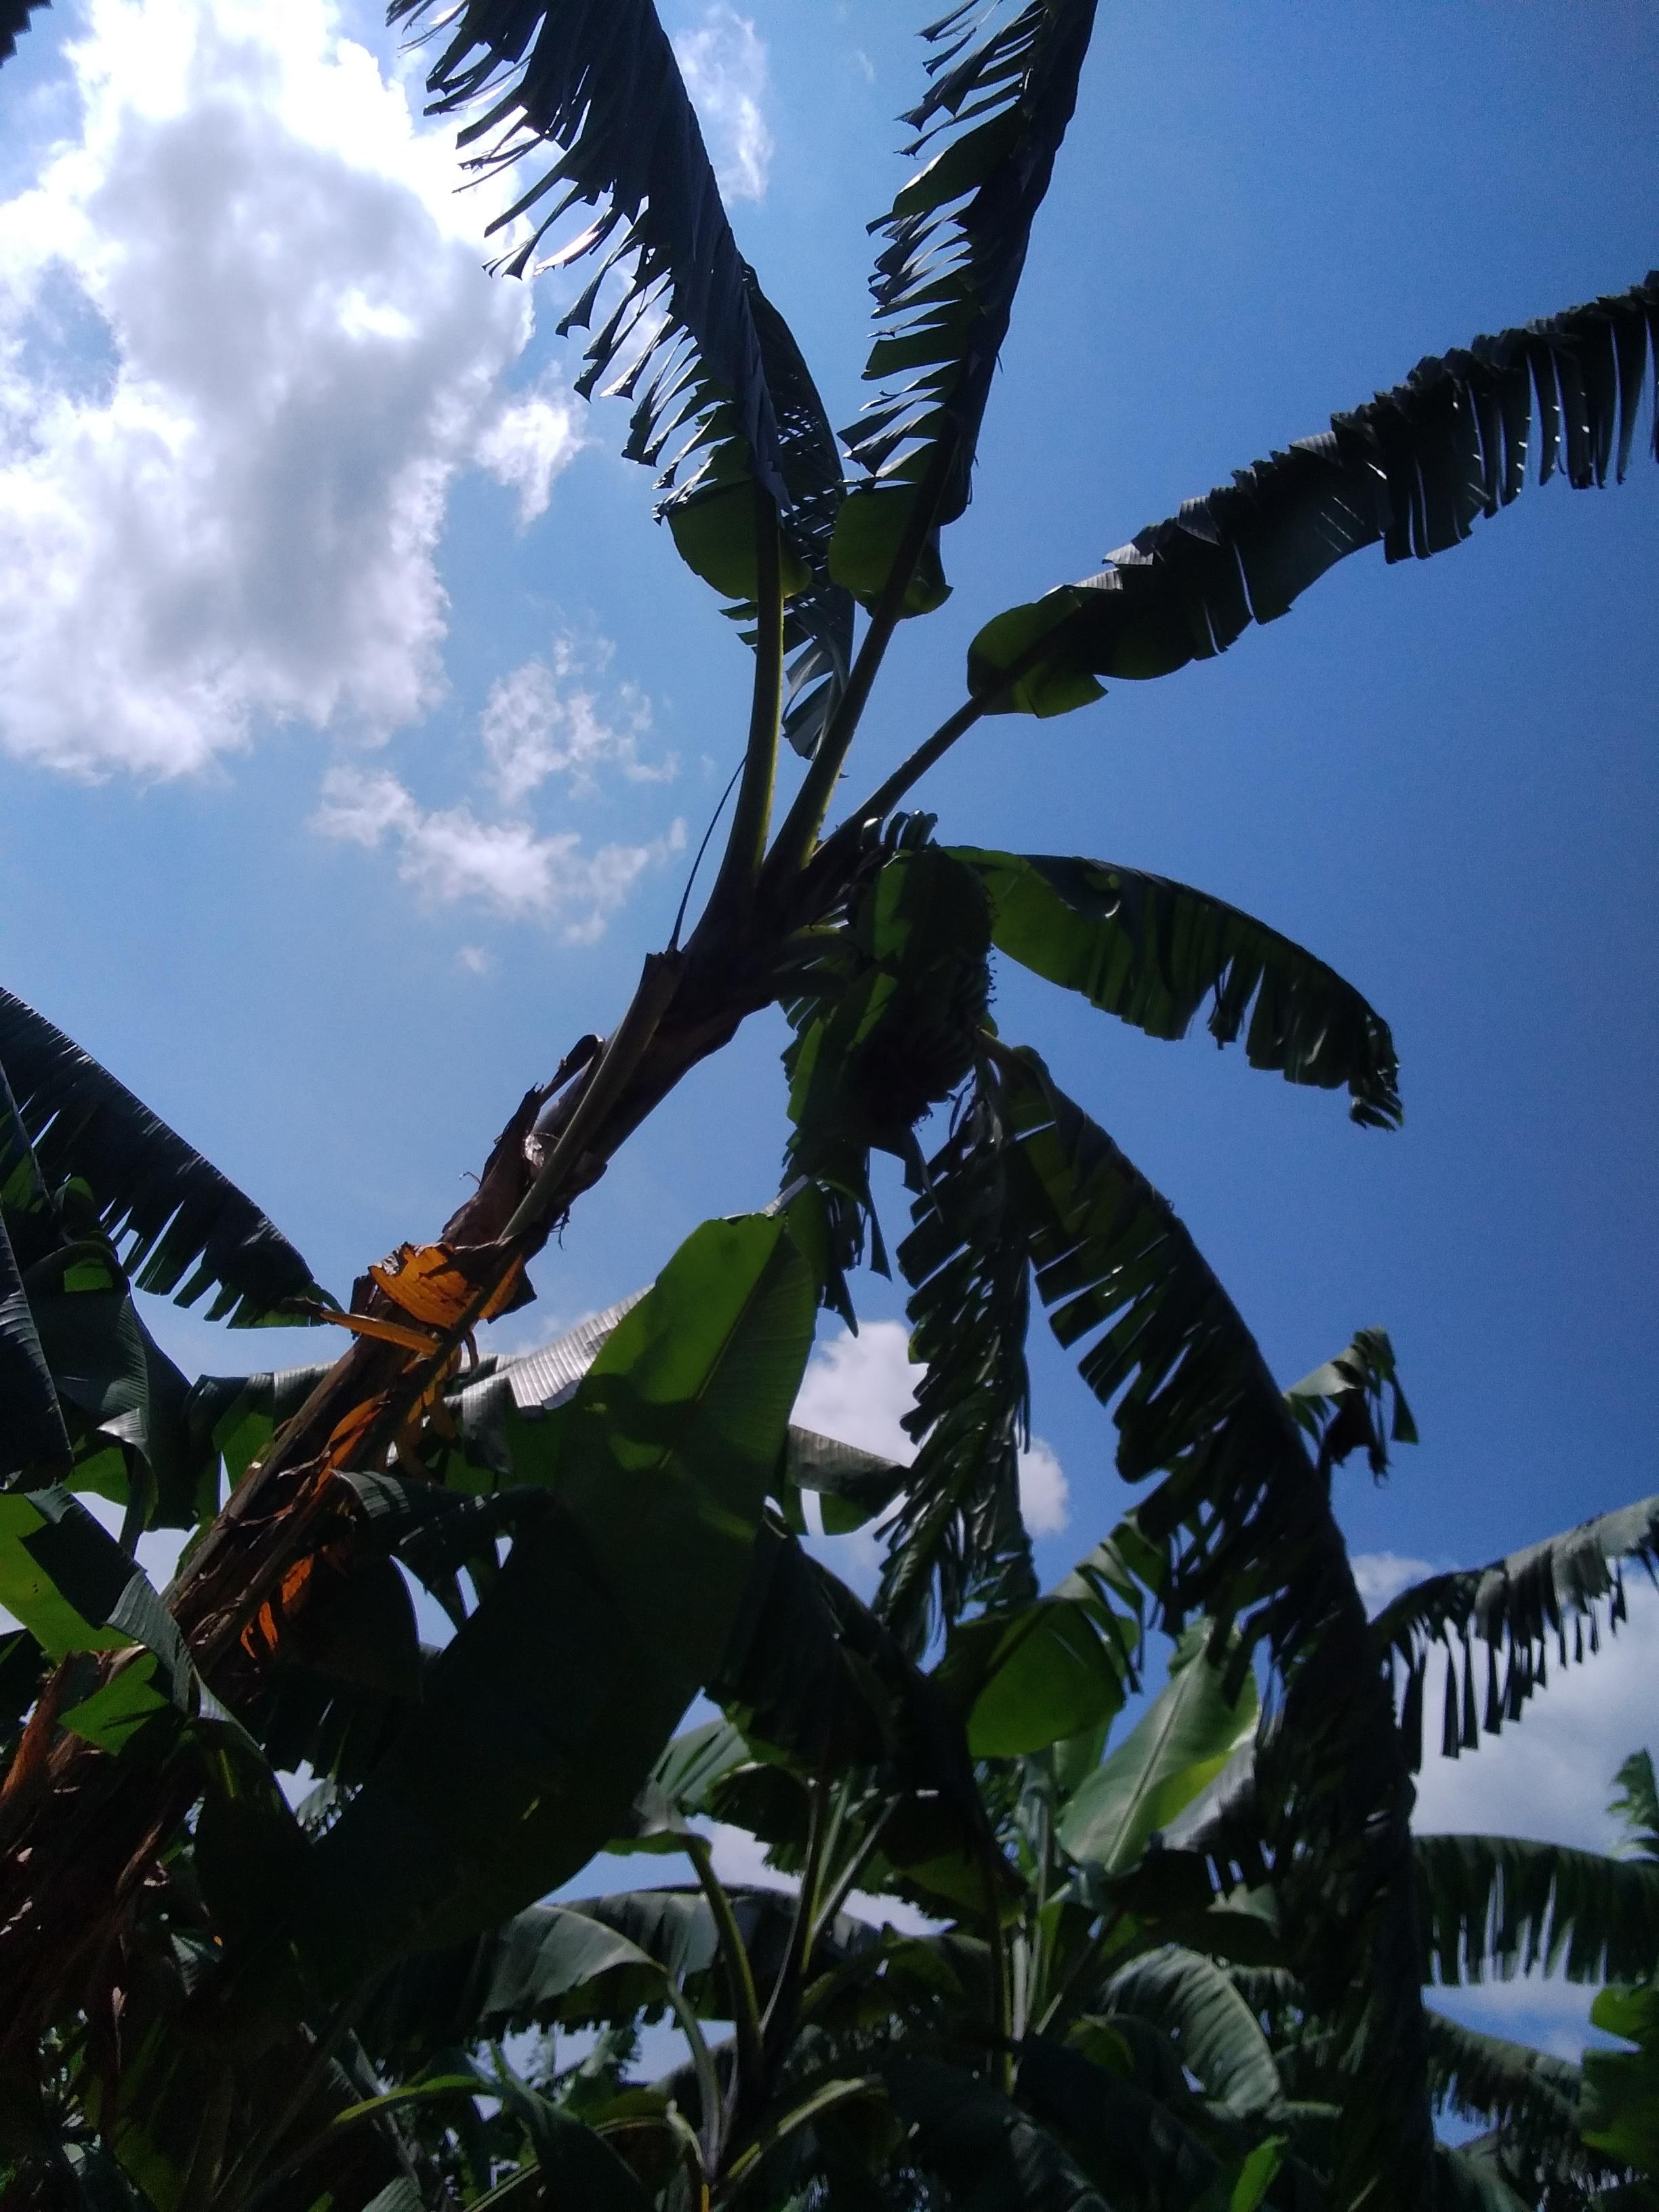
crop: banana
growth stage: development fruit
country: Uganda
